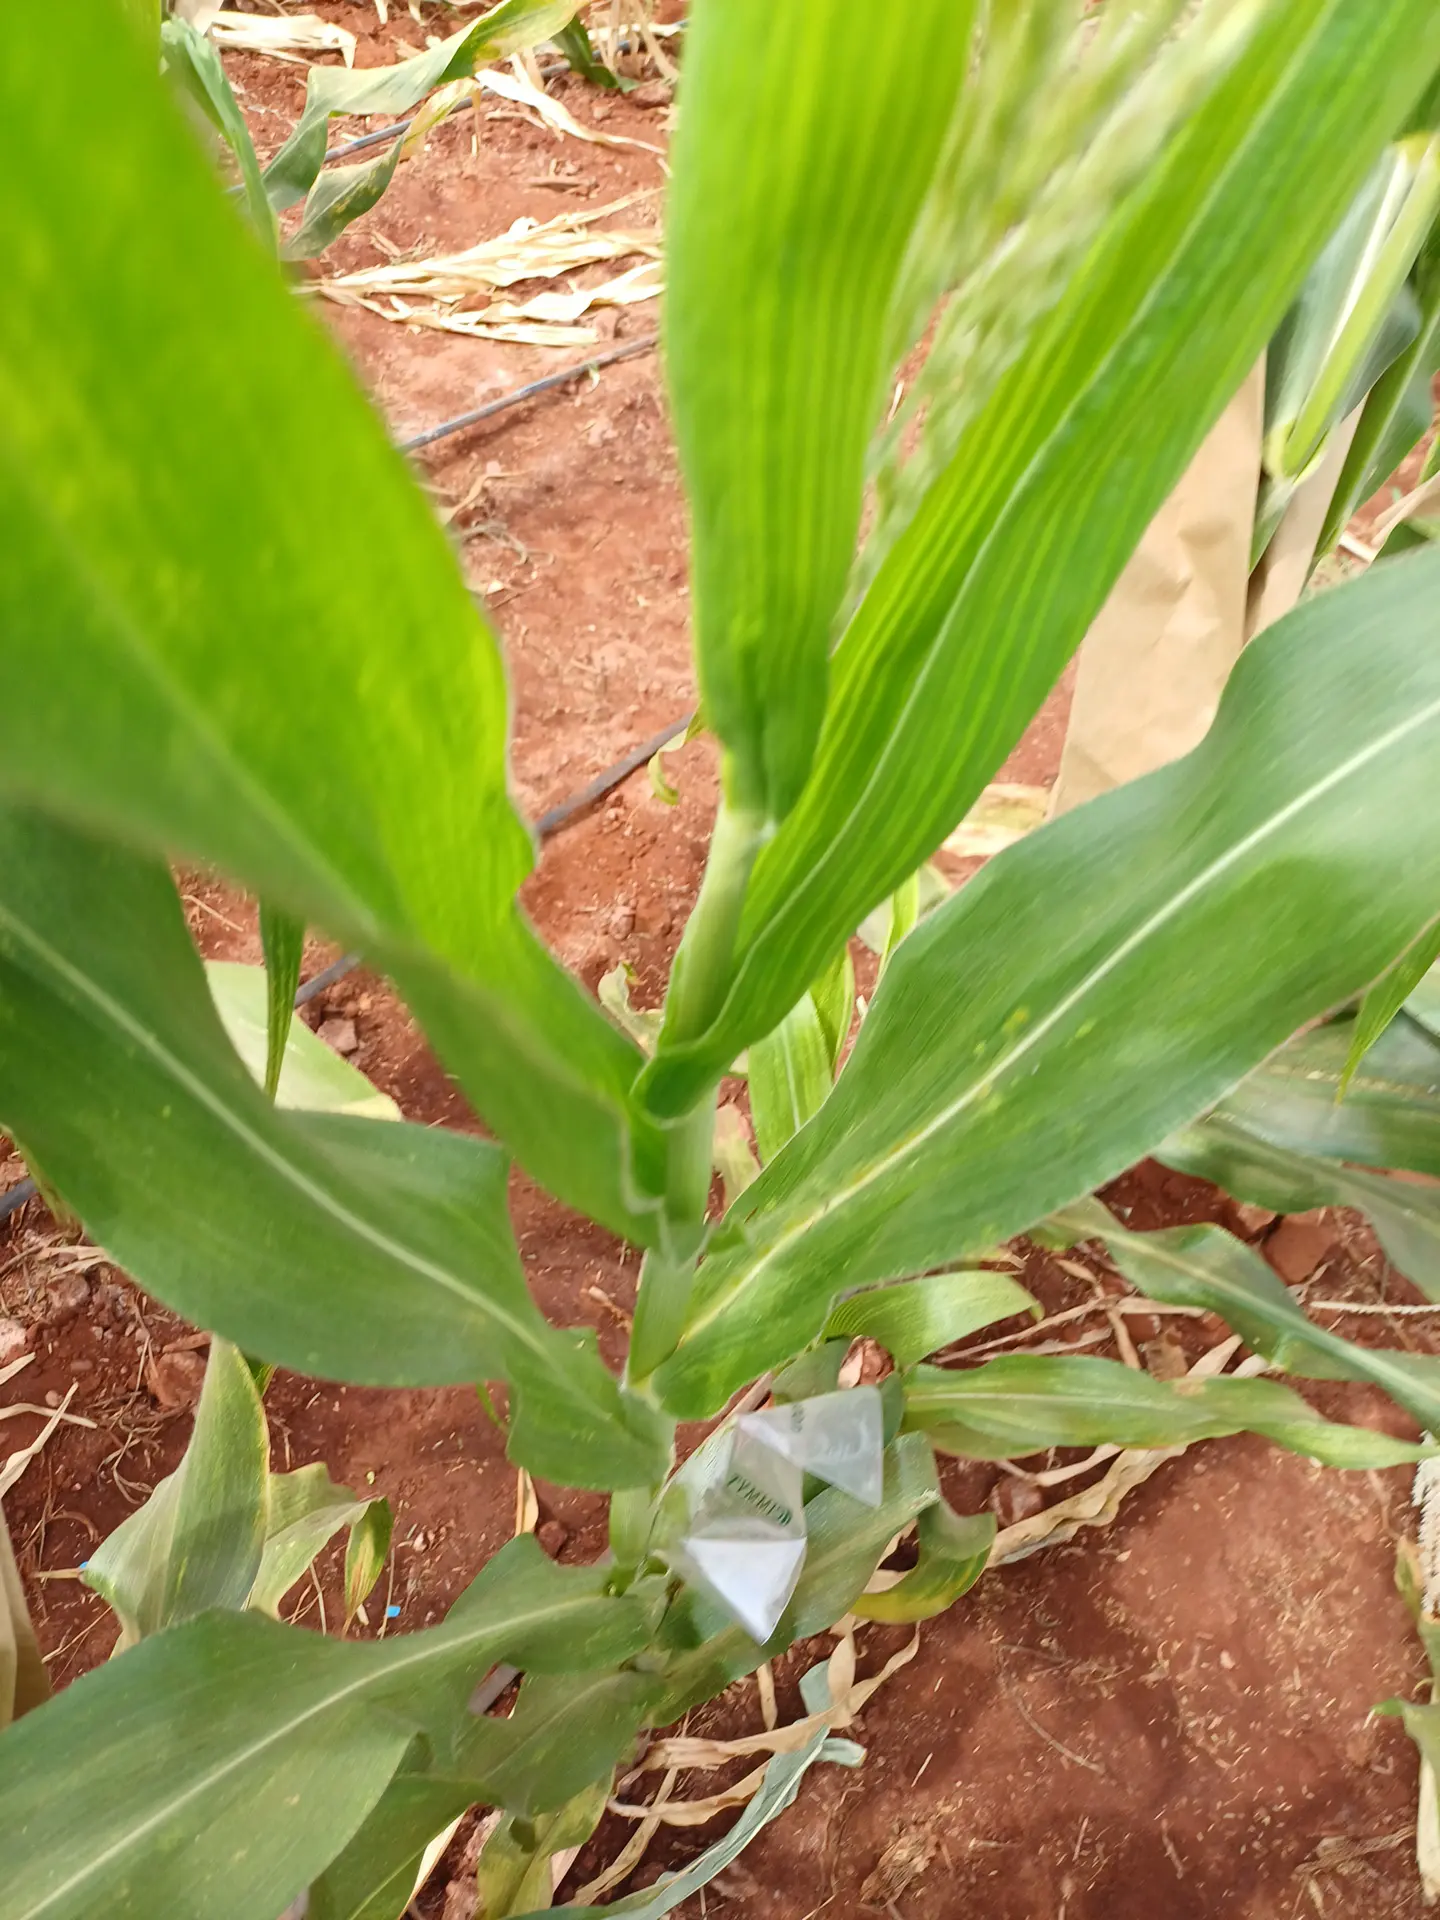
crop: maize
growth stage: flowering
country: Kenya
